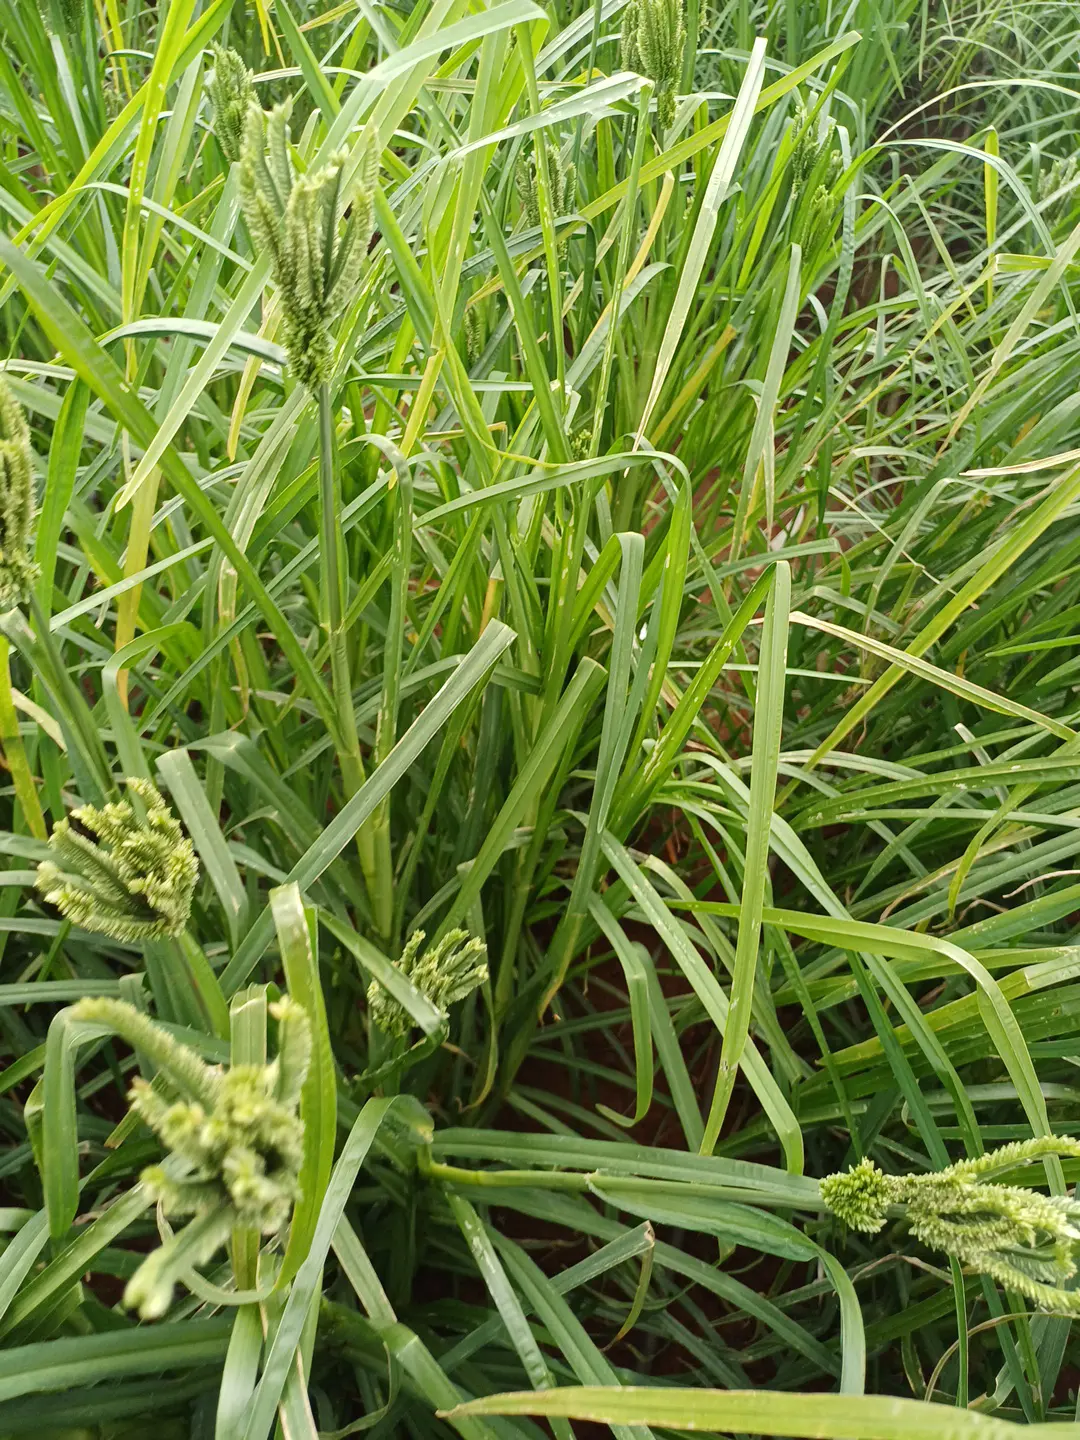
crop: finger millet
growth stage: flowering
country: Kenya
